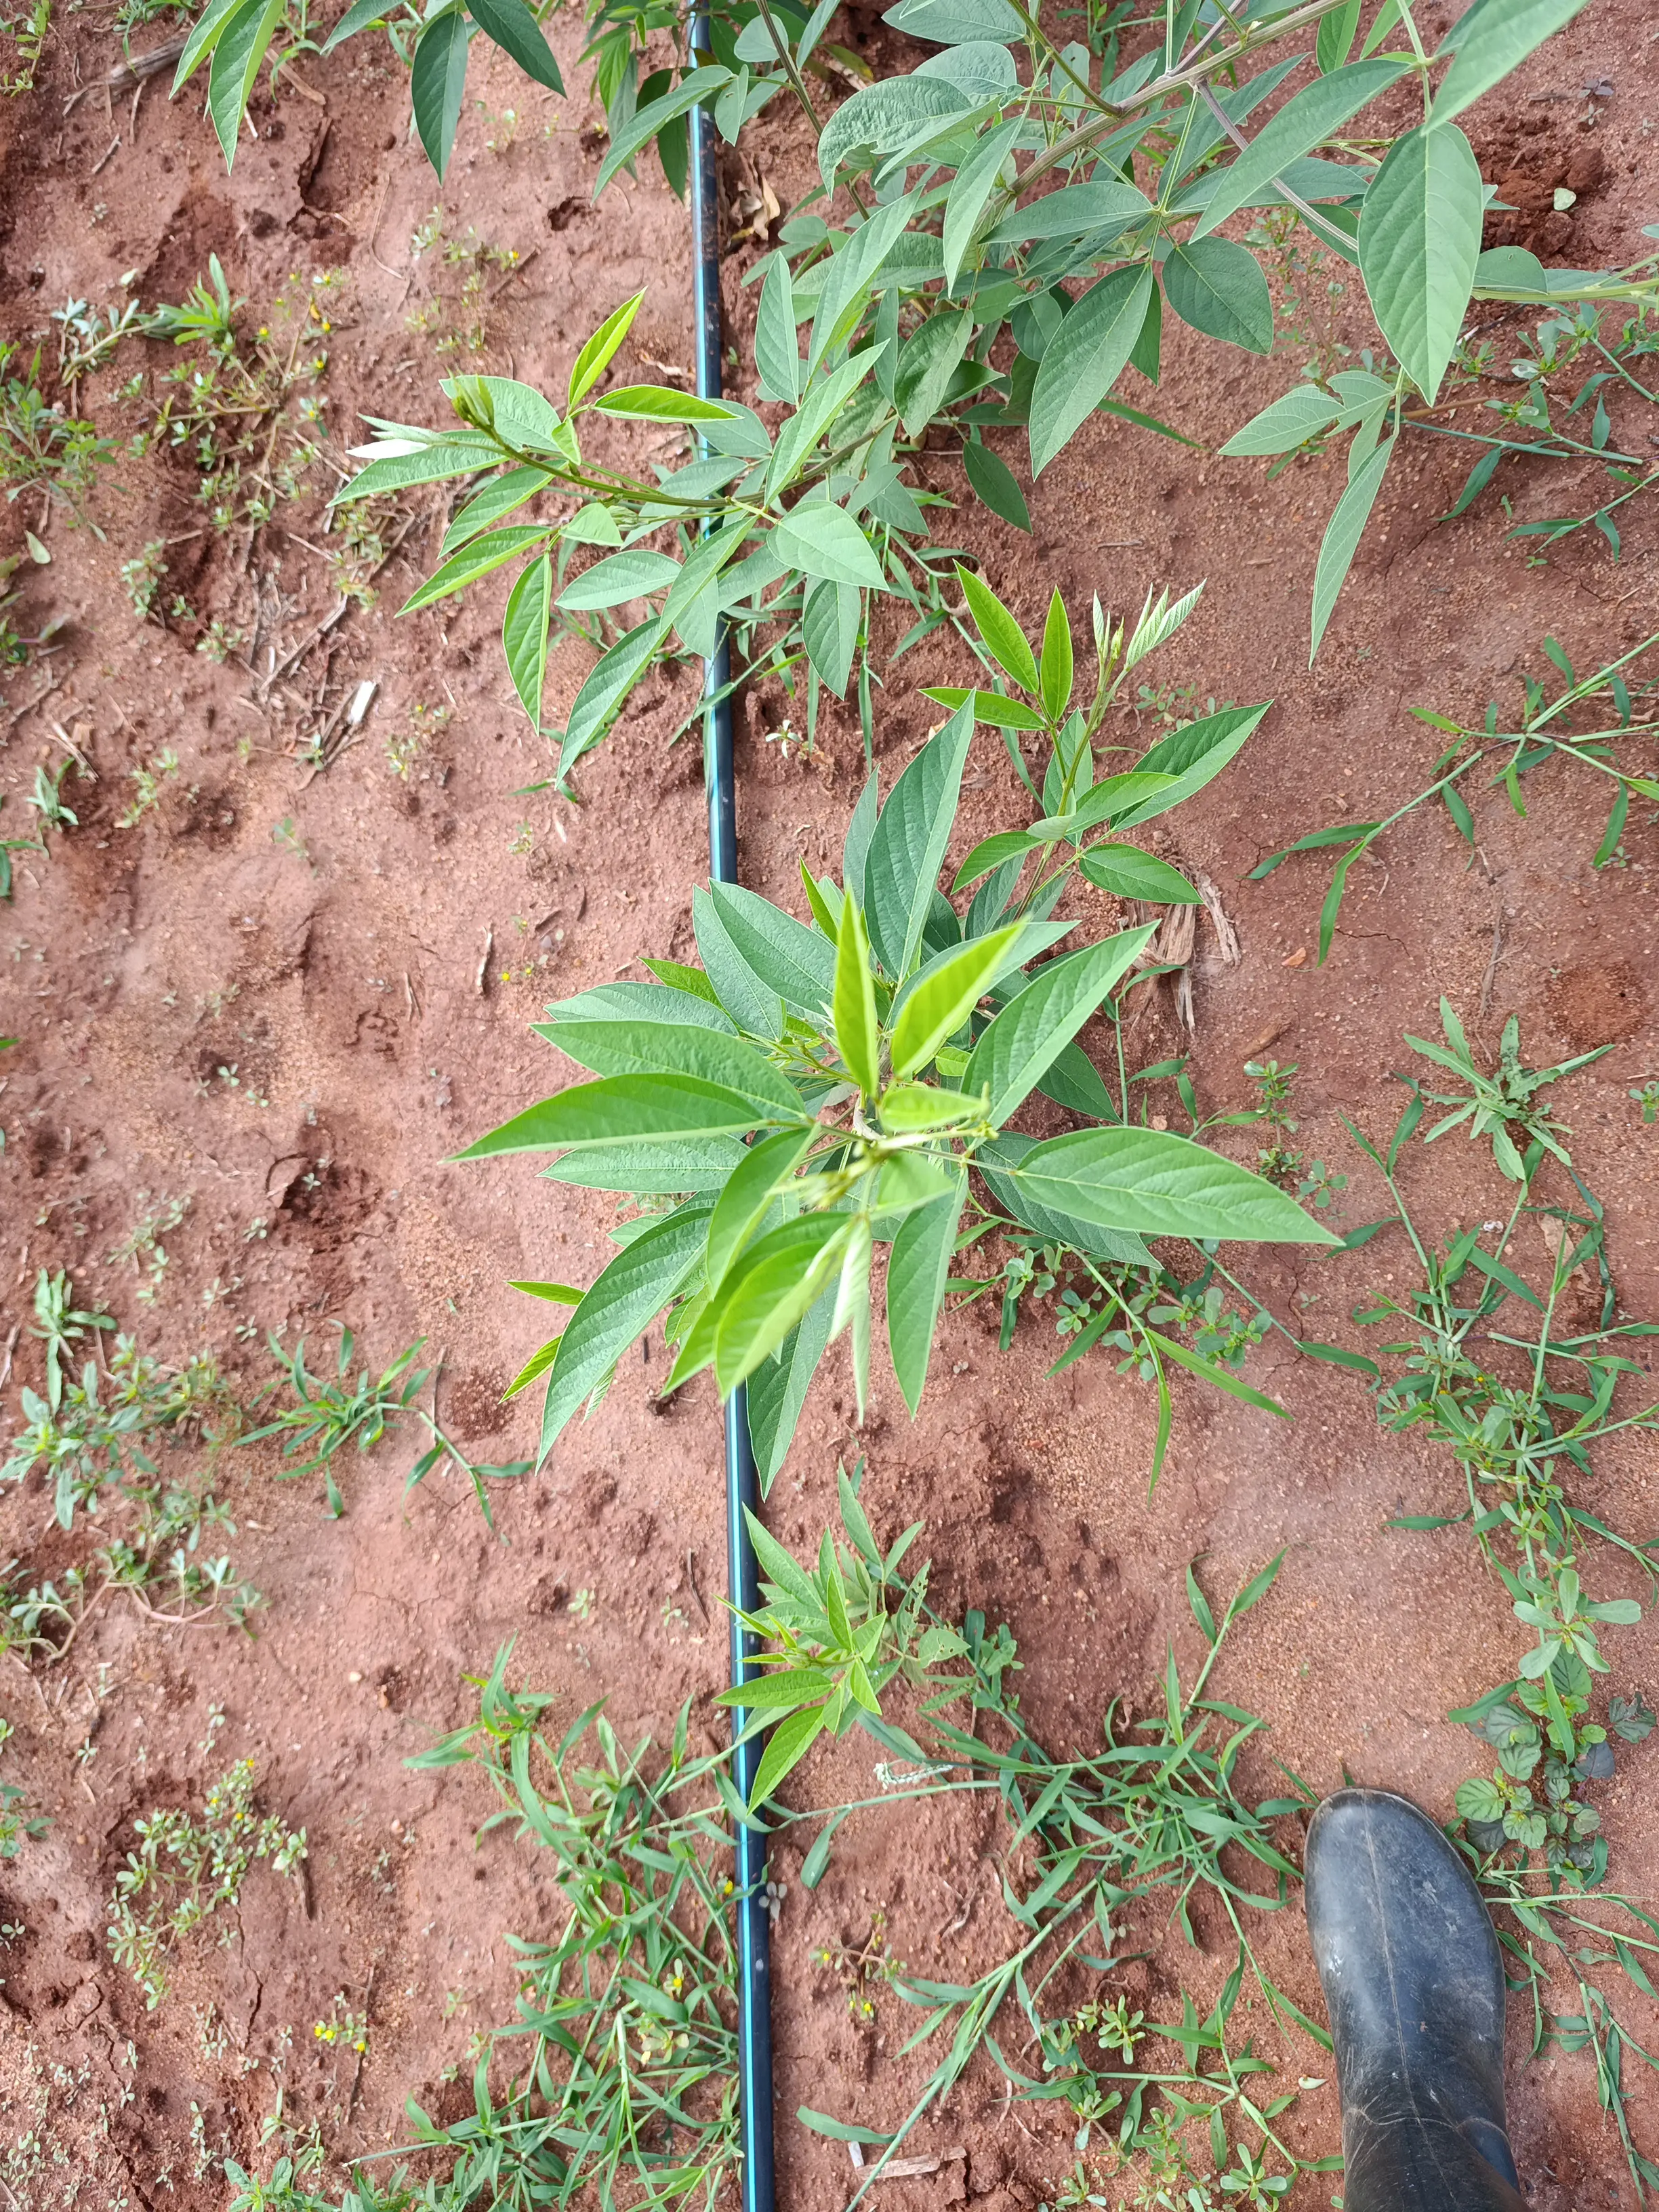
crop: pigeonpea
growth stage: vegetative
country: Kenya
